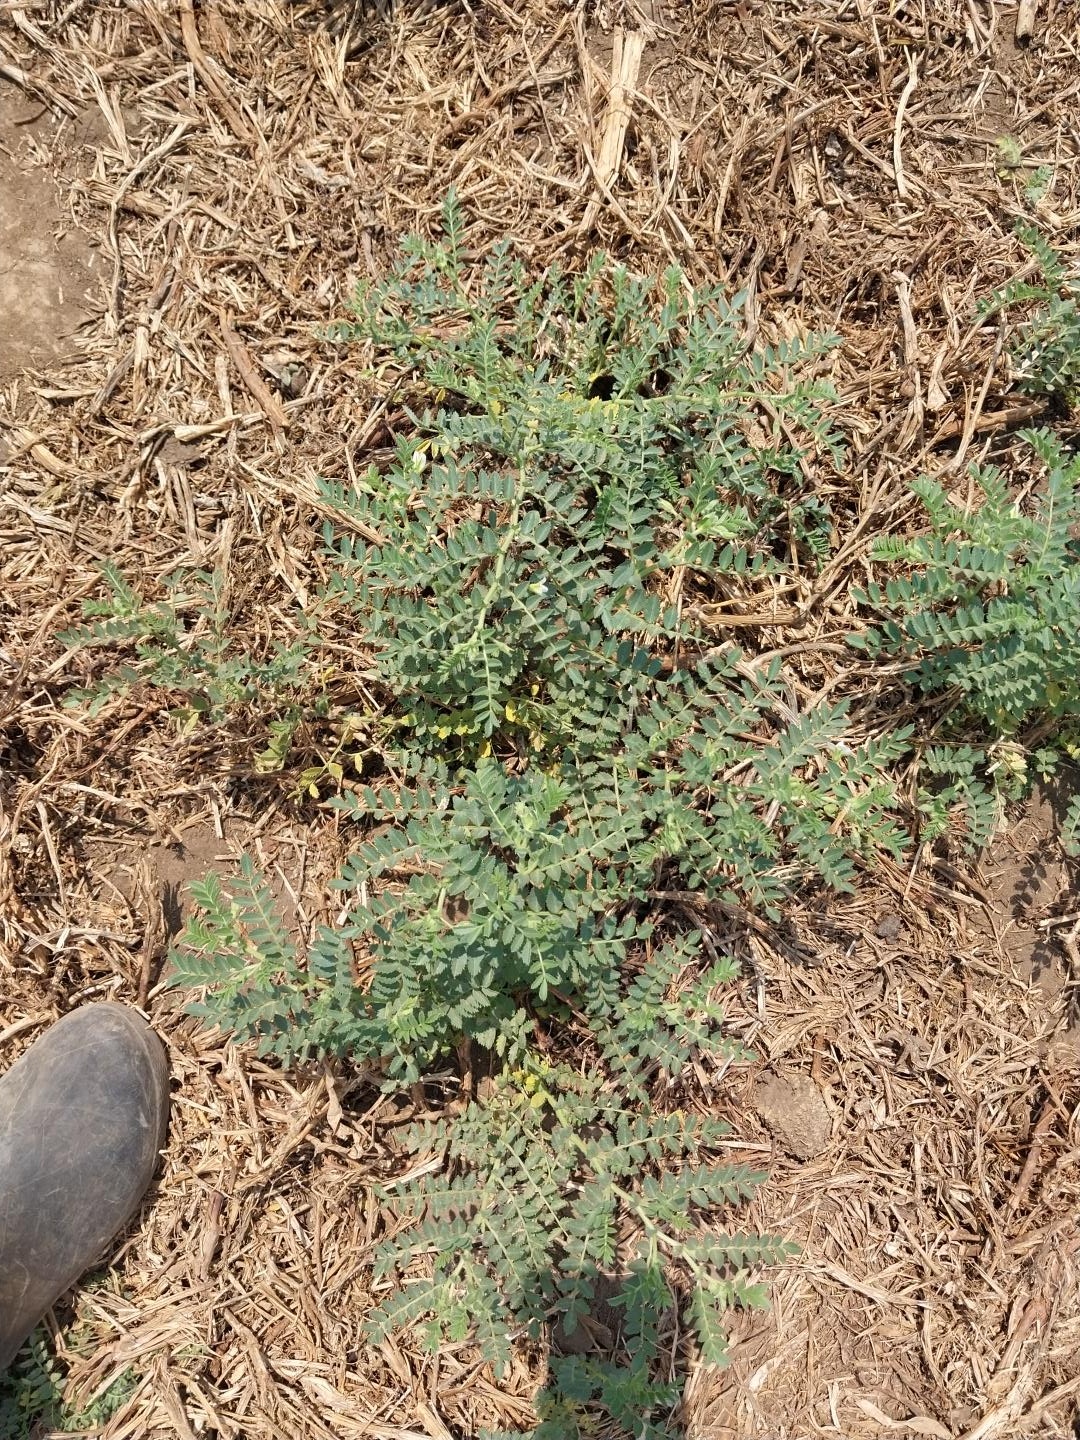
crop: chickpea
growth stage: flowering
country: Tanzania
